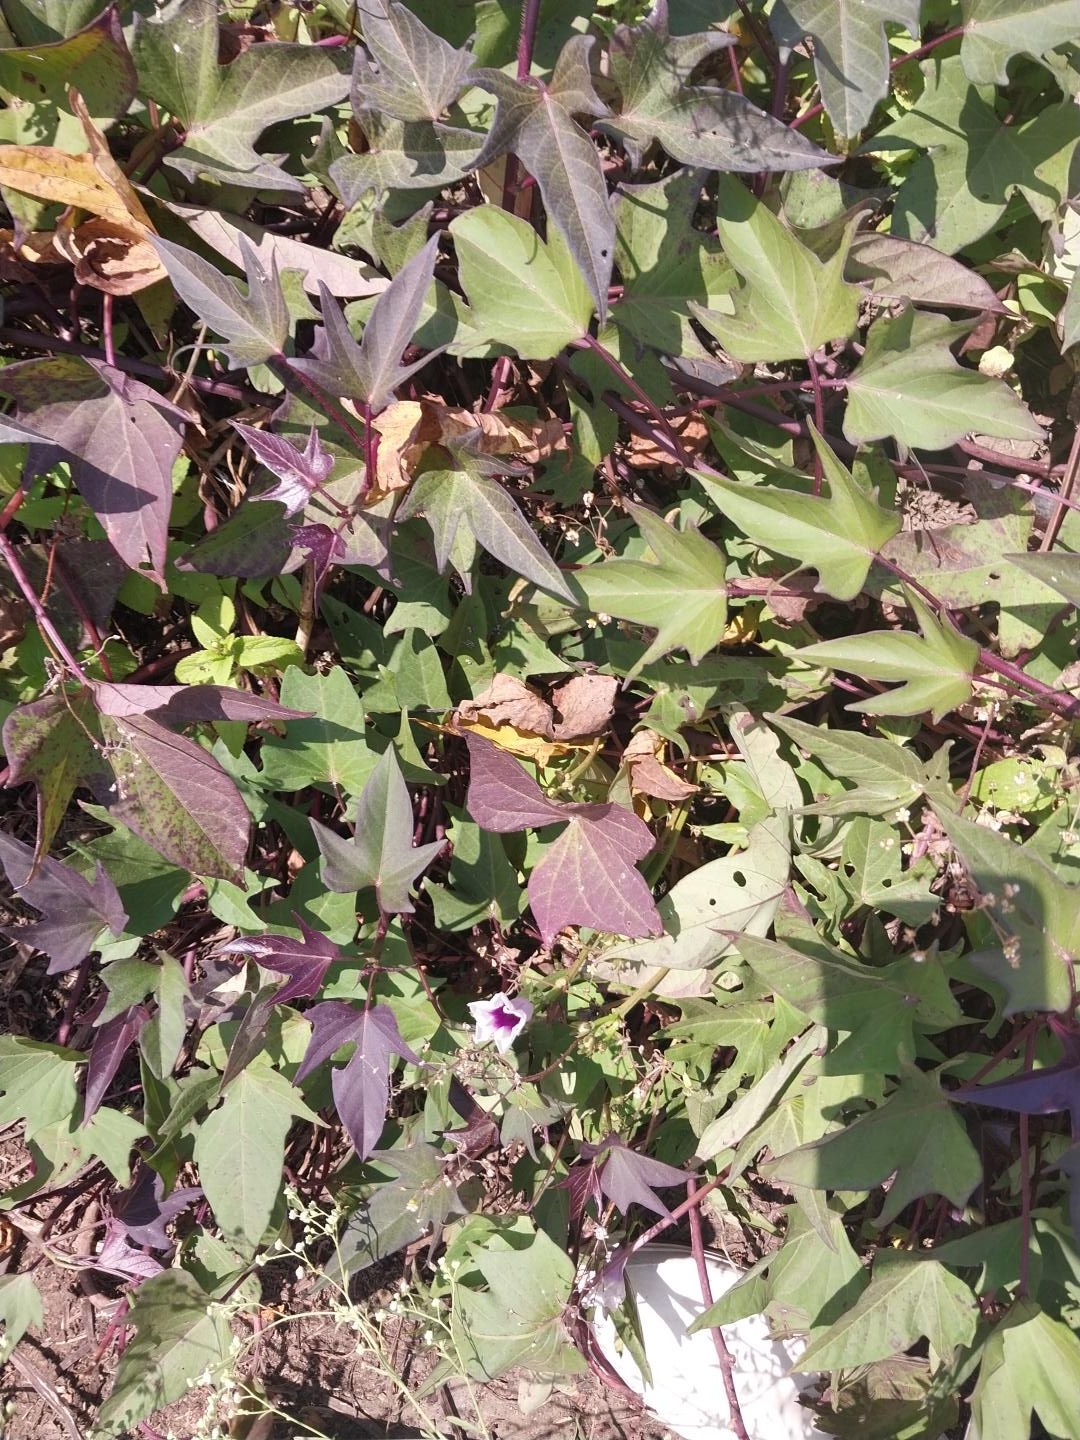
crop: sweet potato
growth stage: flowering
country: Tanzania
